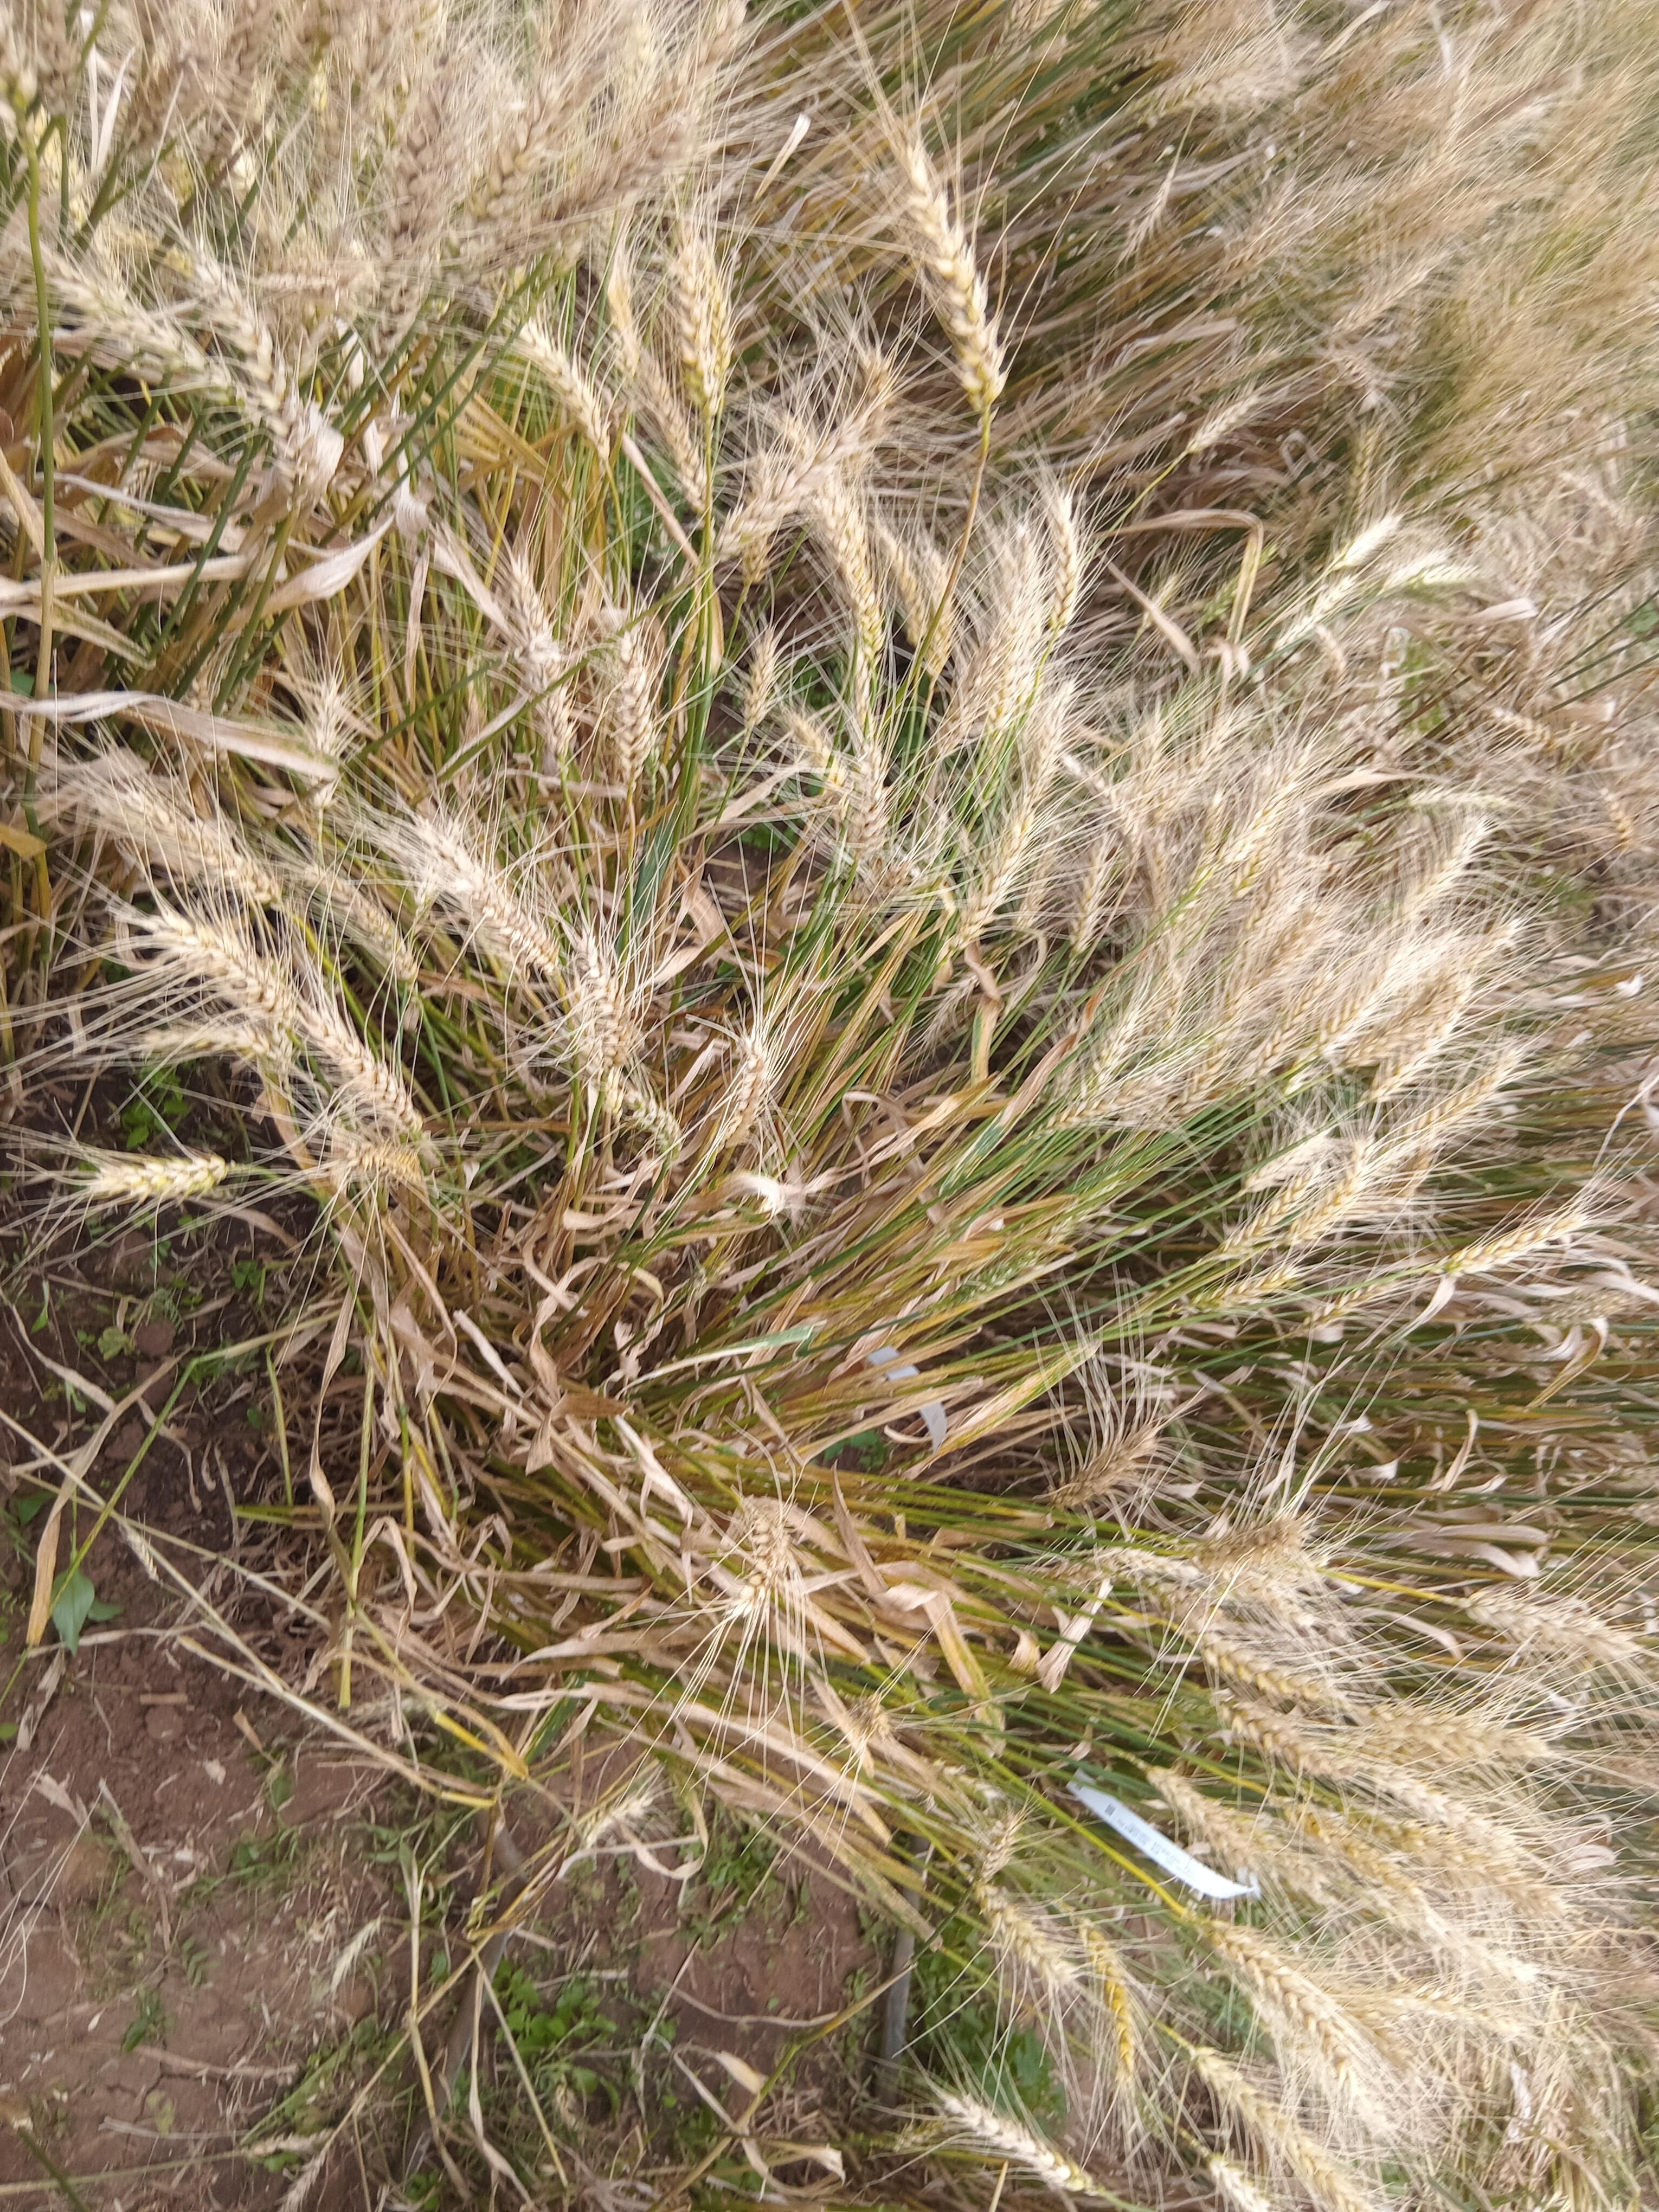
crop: wheat
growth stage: maturity
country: Kenya
